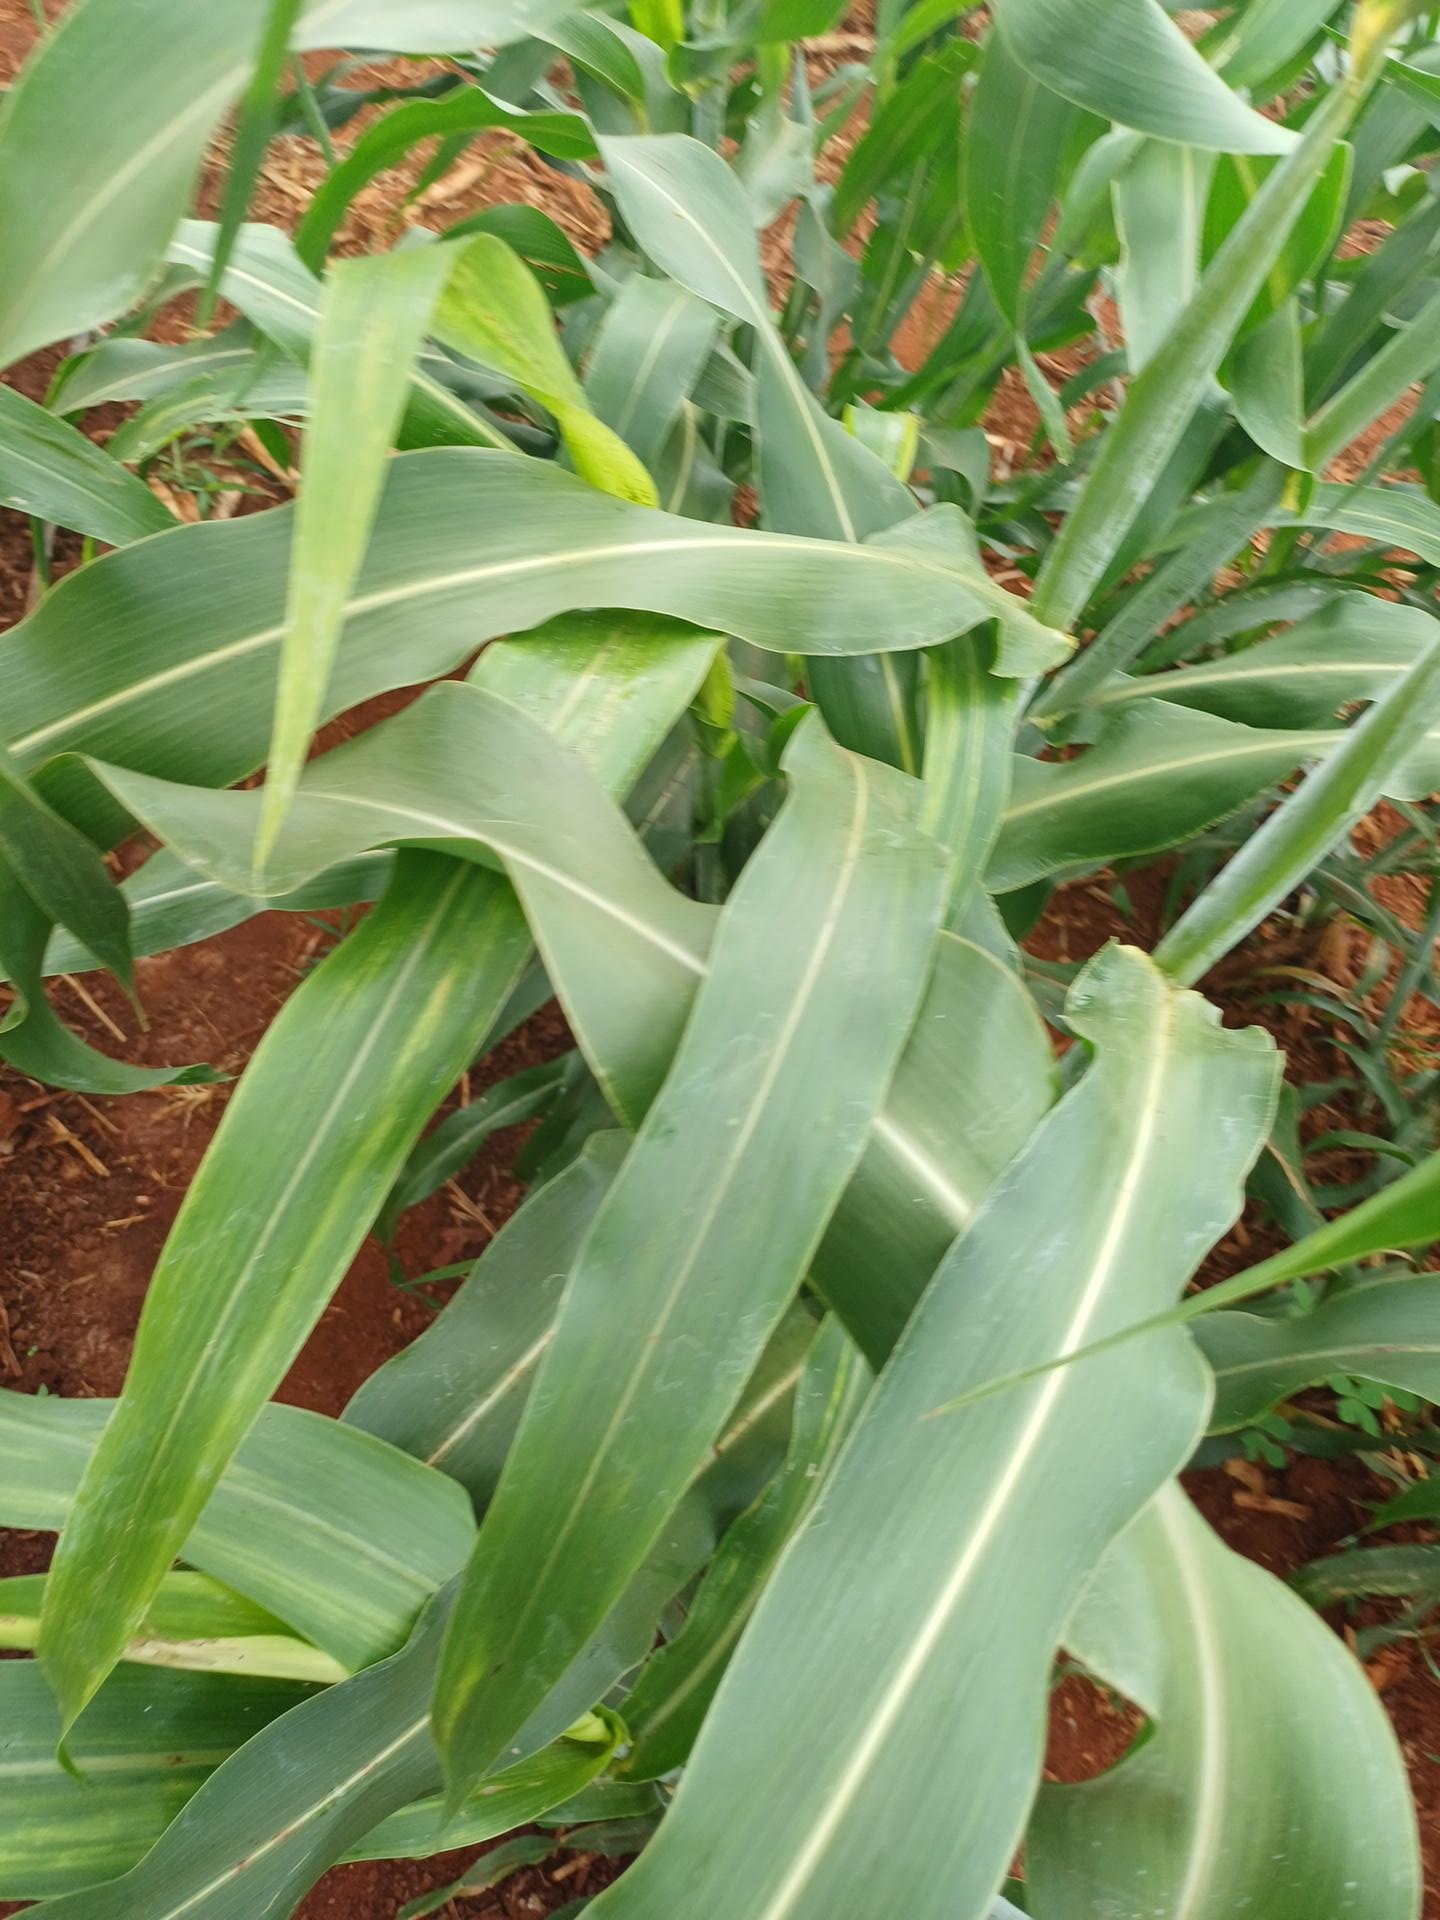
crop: sorghum
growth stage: heading tuber
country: Kenya
